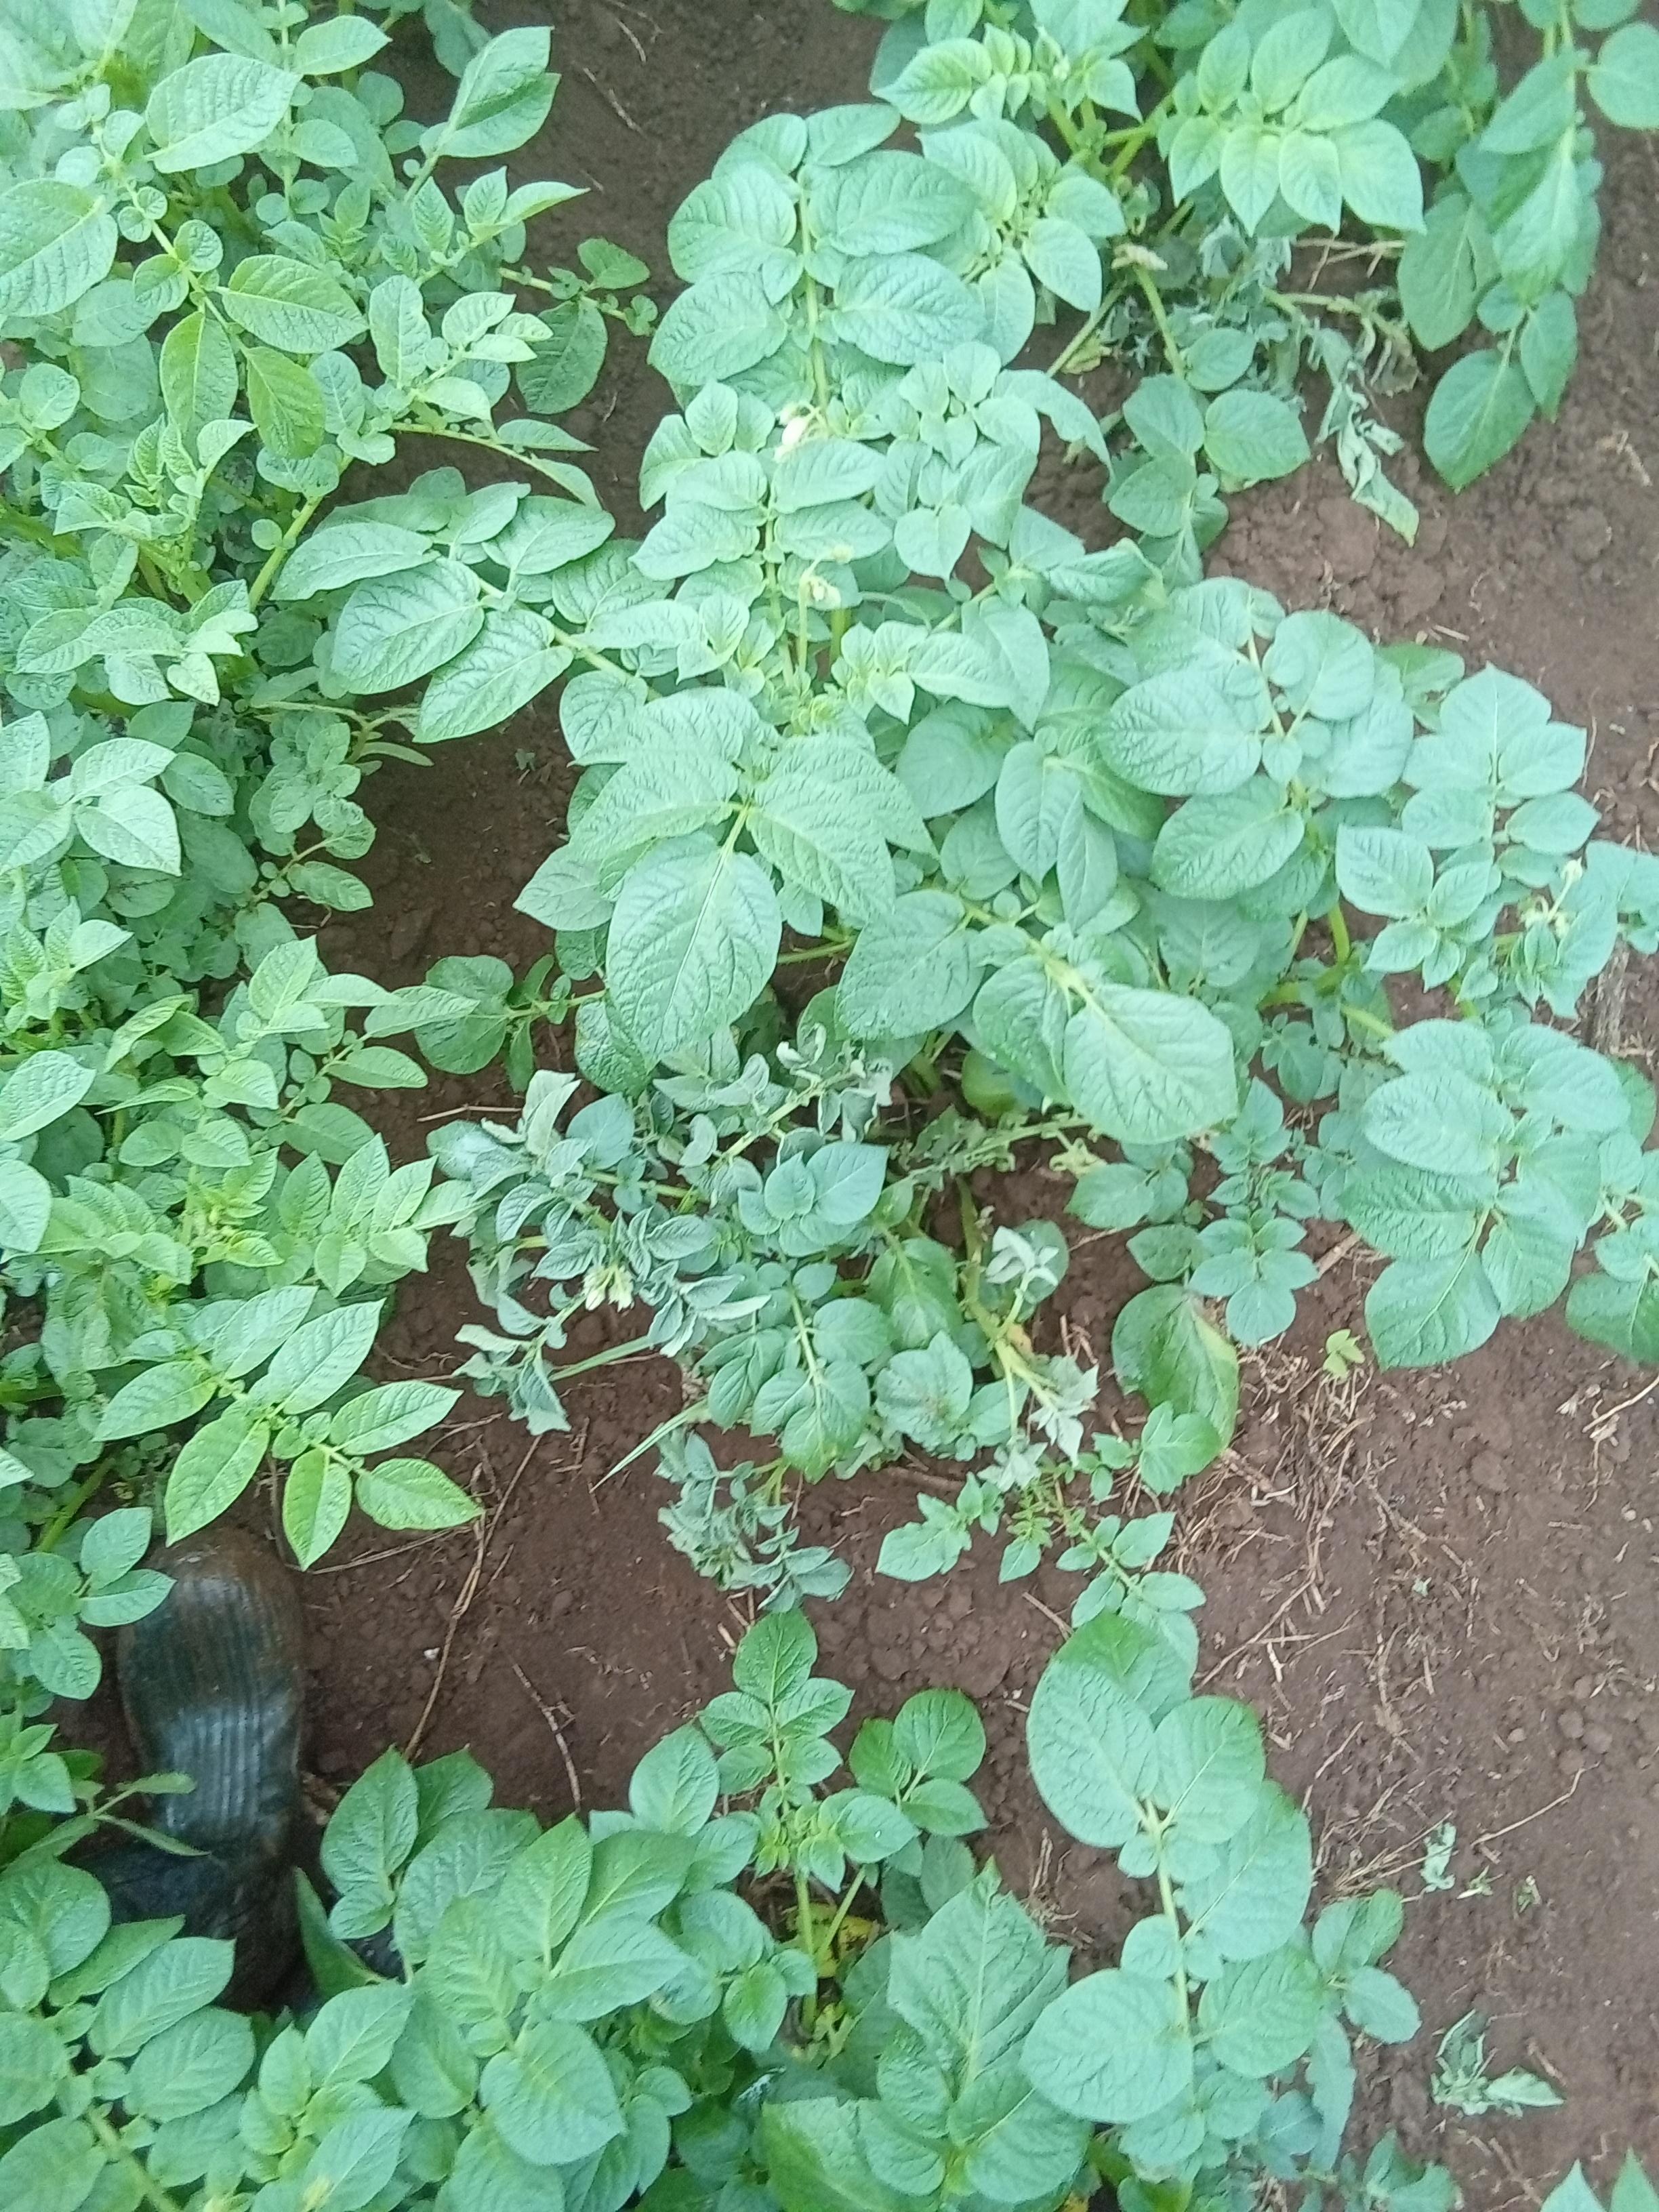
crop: potato
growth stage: flowering
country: Kenya
